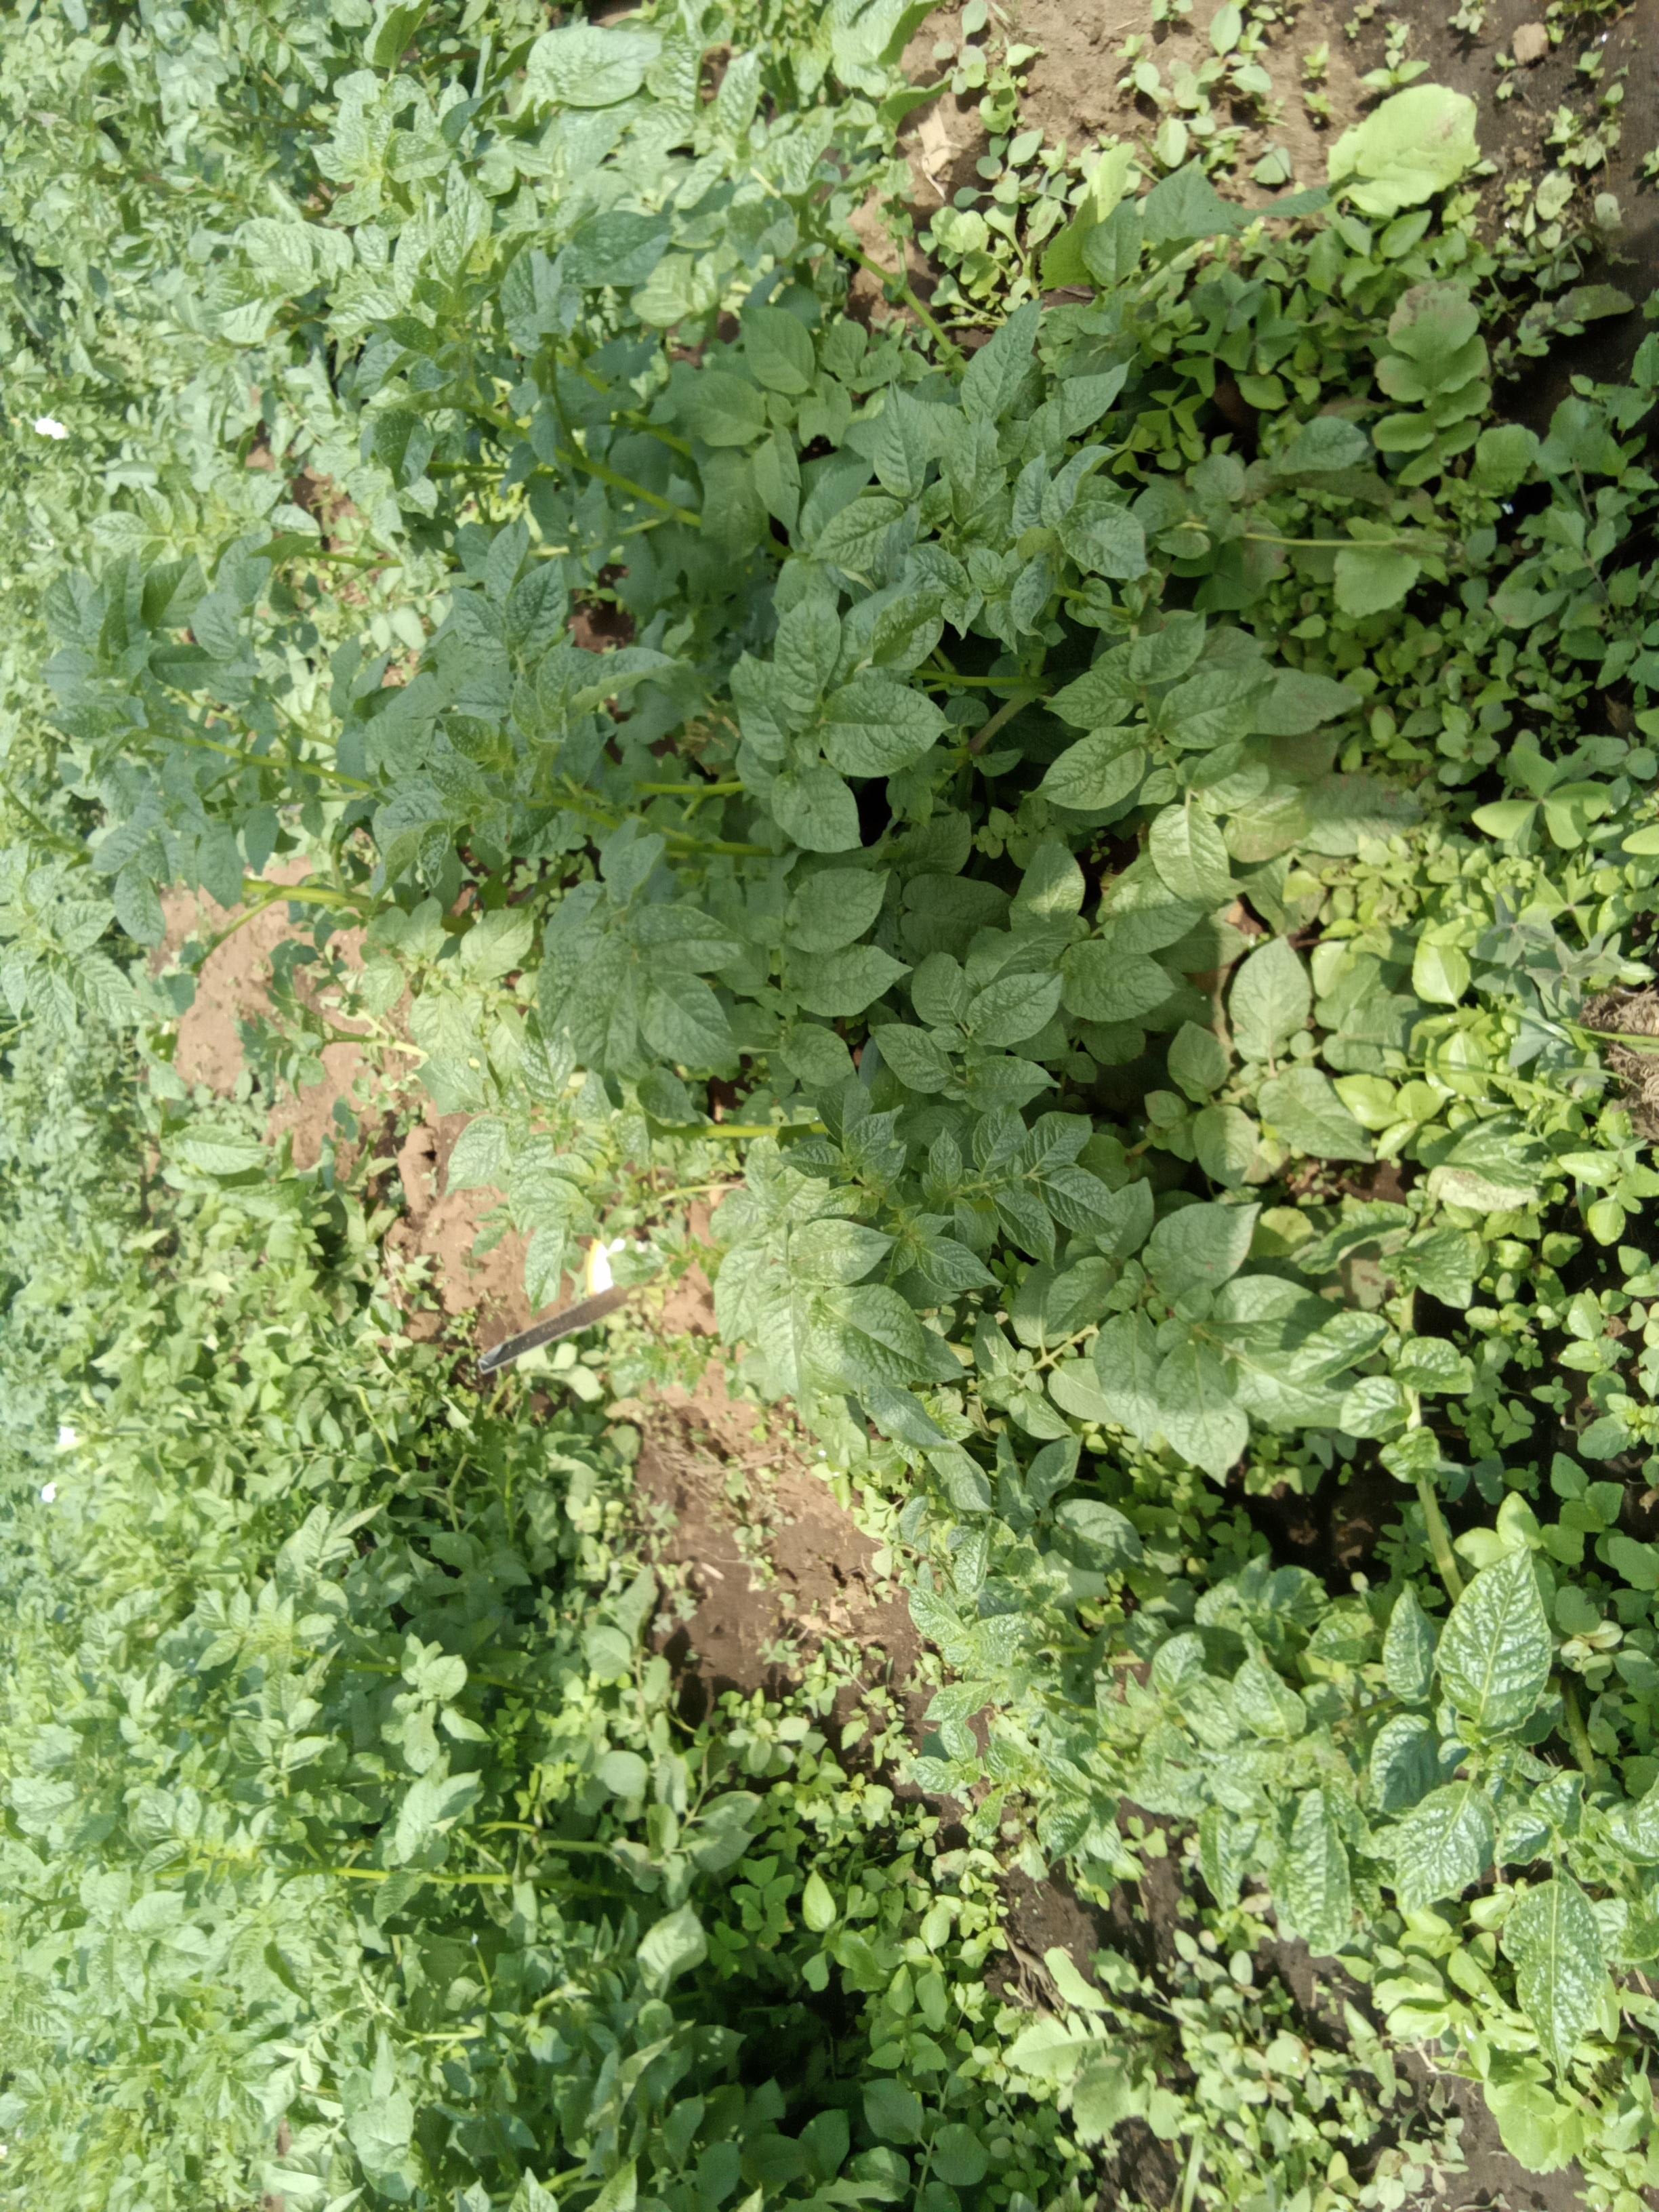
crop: potato
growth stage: vegetative
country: Kenya
